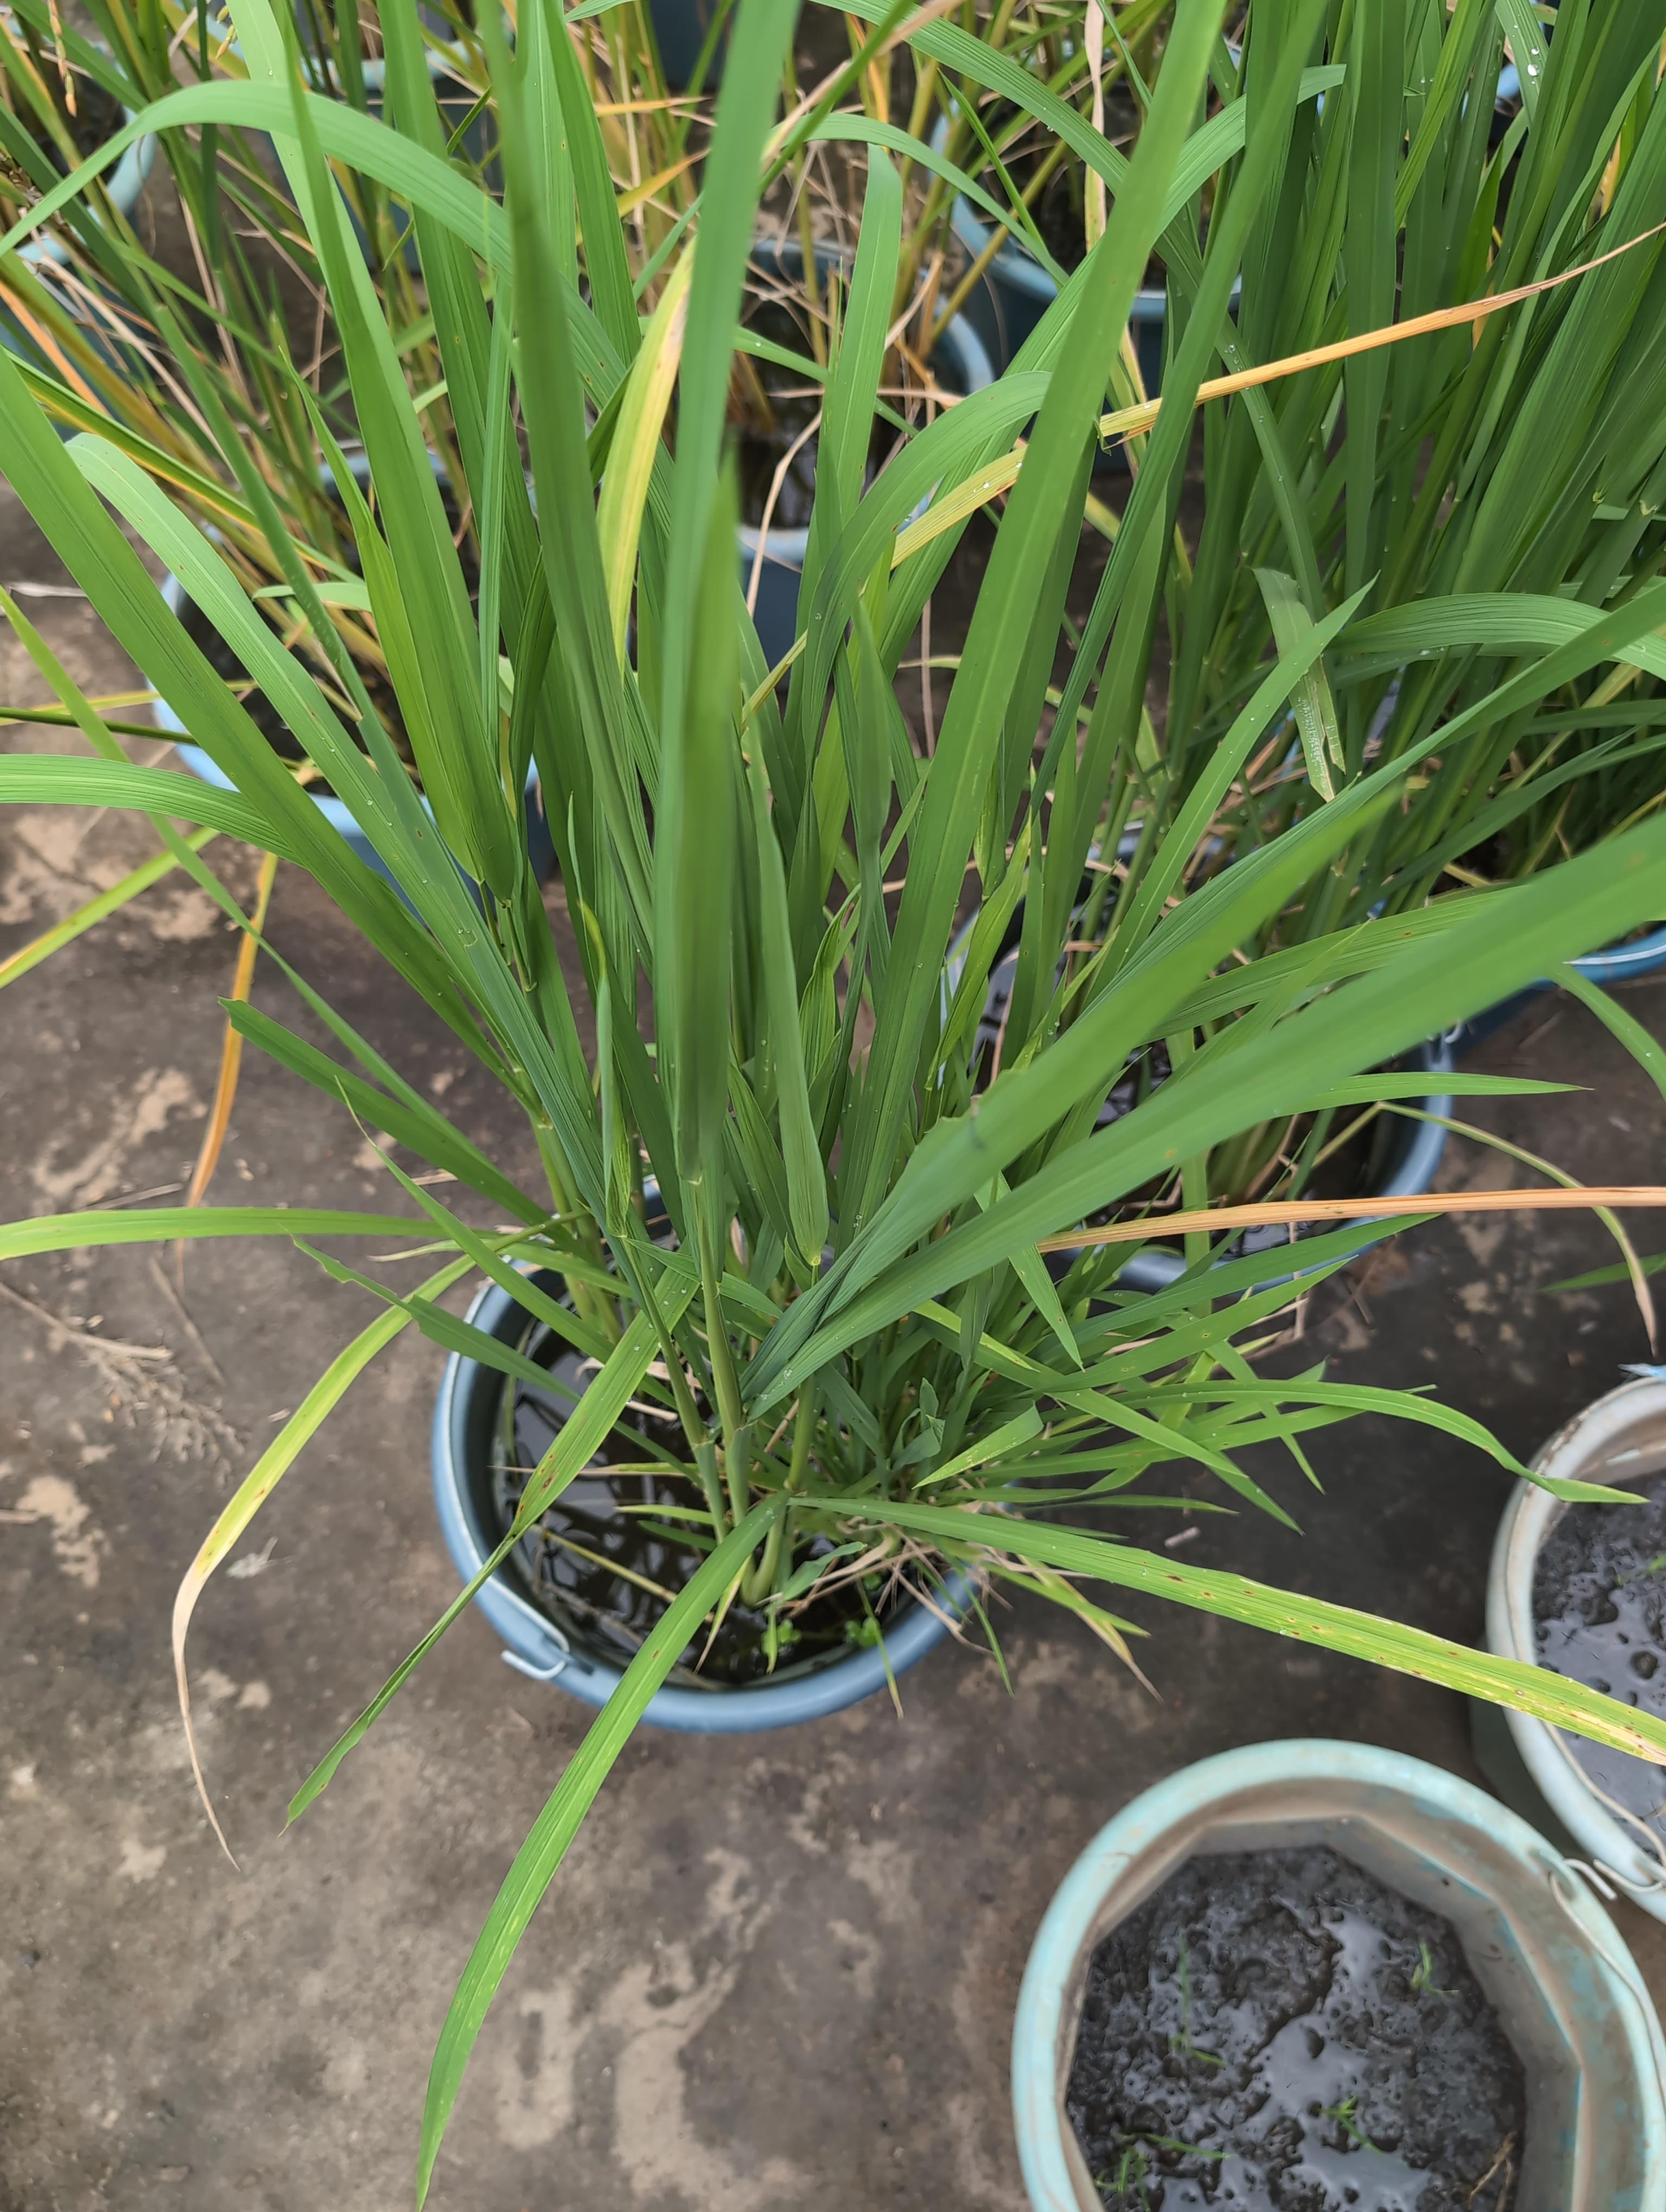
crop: rice
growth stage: booting
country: Côte d'Ivoire
